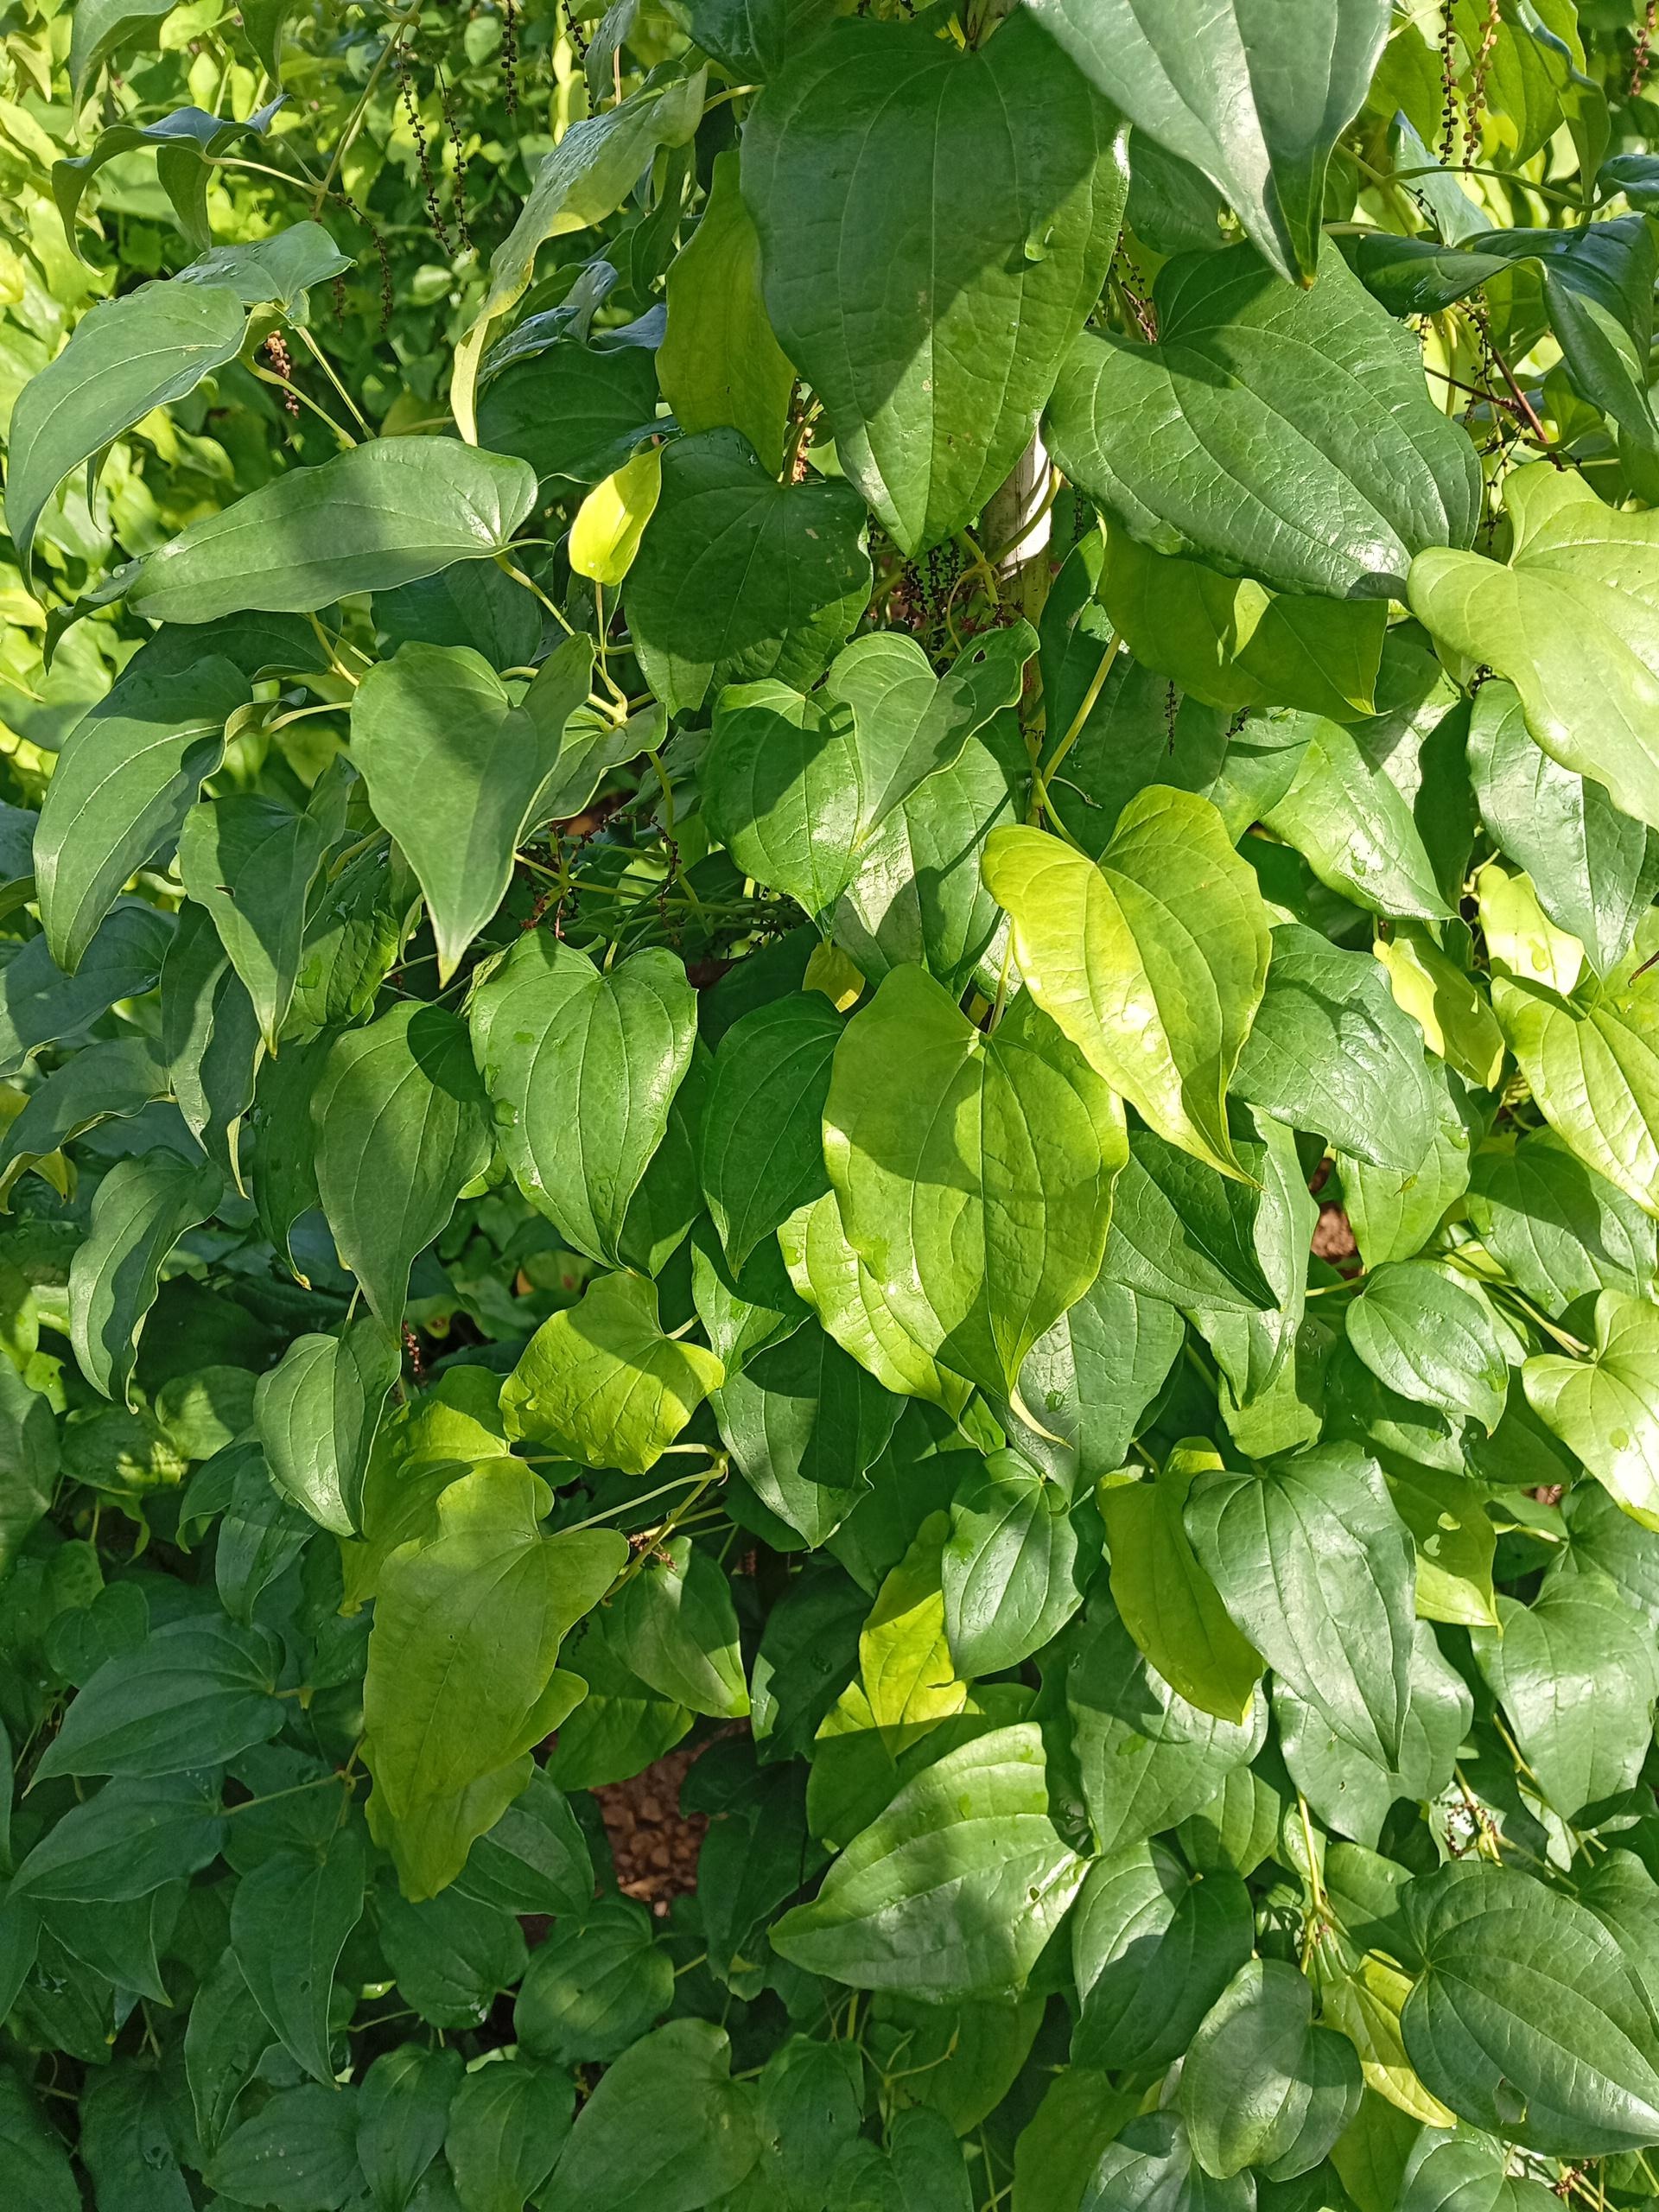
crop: yam
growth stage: vegetative
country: Nigeria
